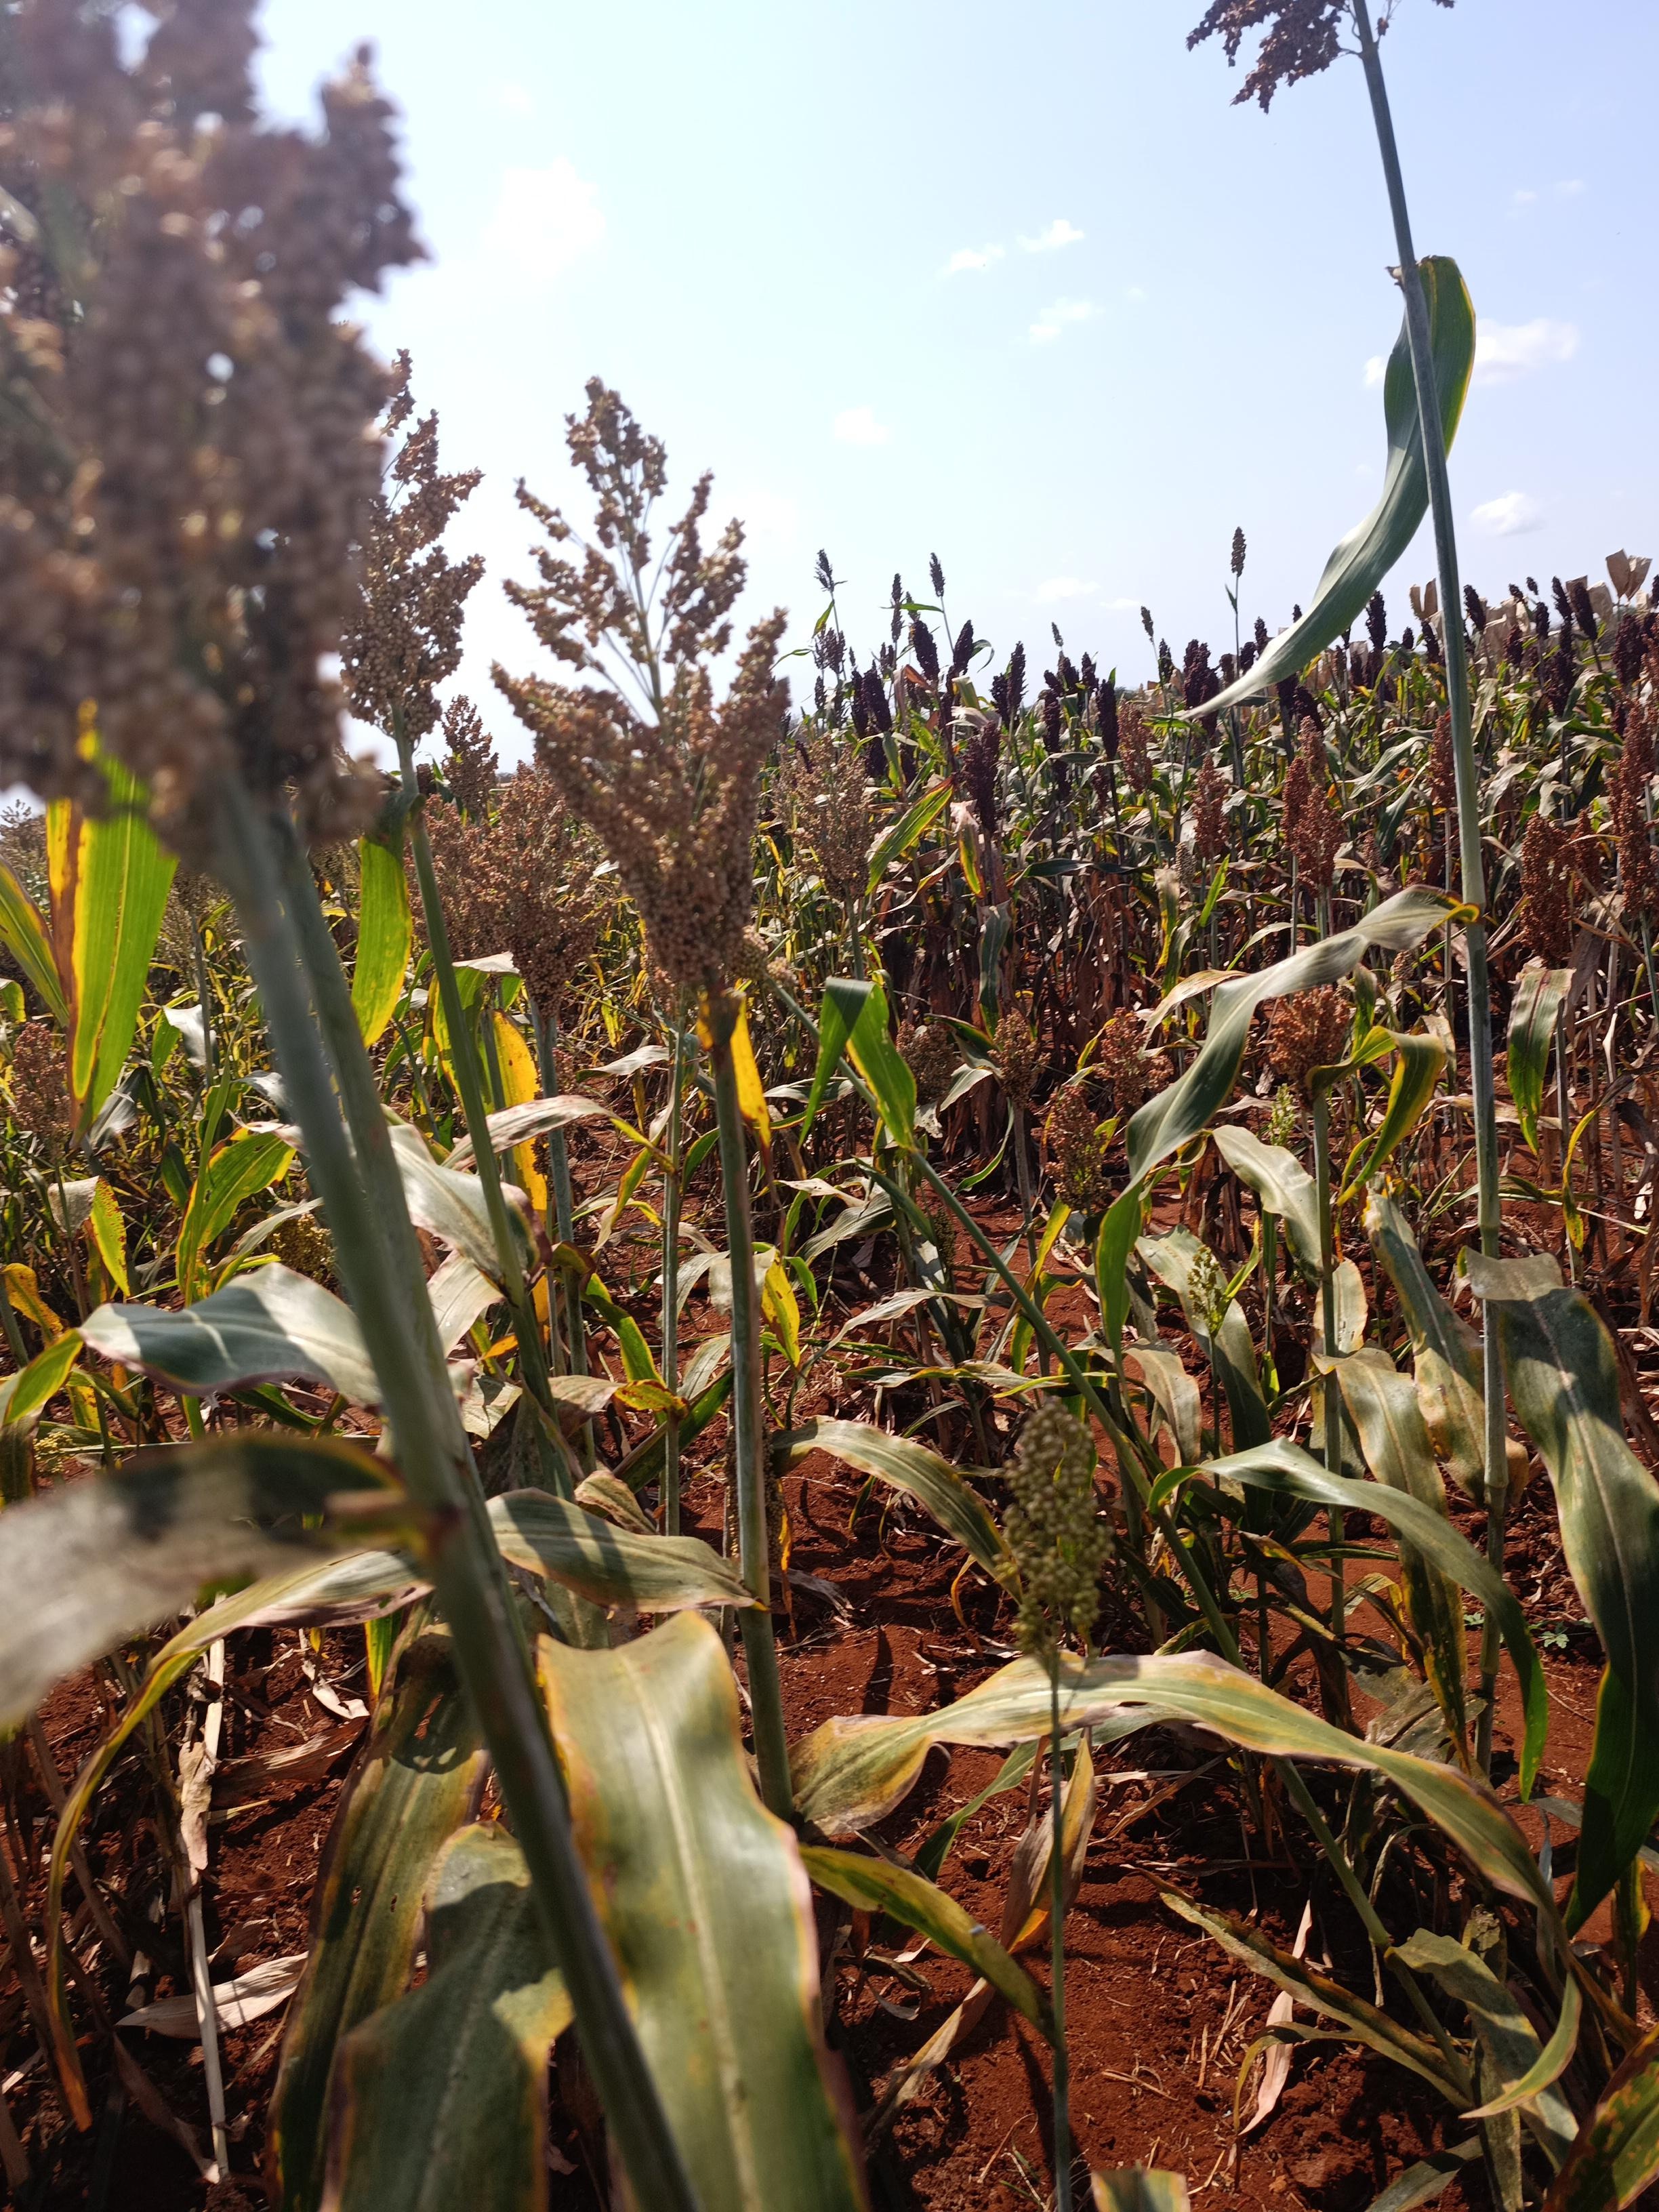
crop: sorghum
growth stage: filling grain
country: Kenya
